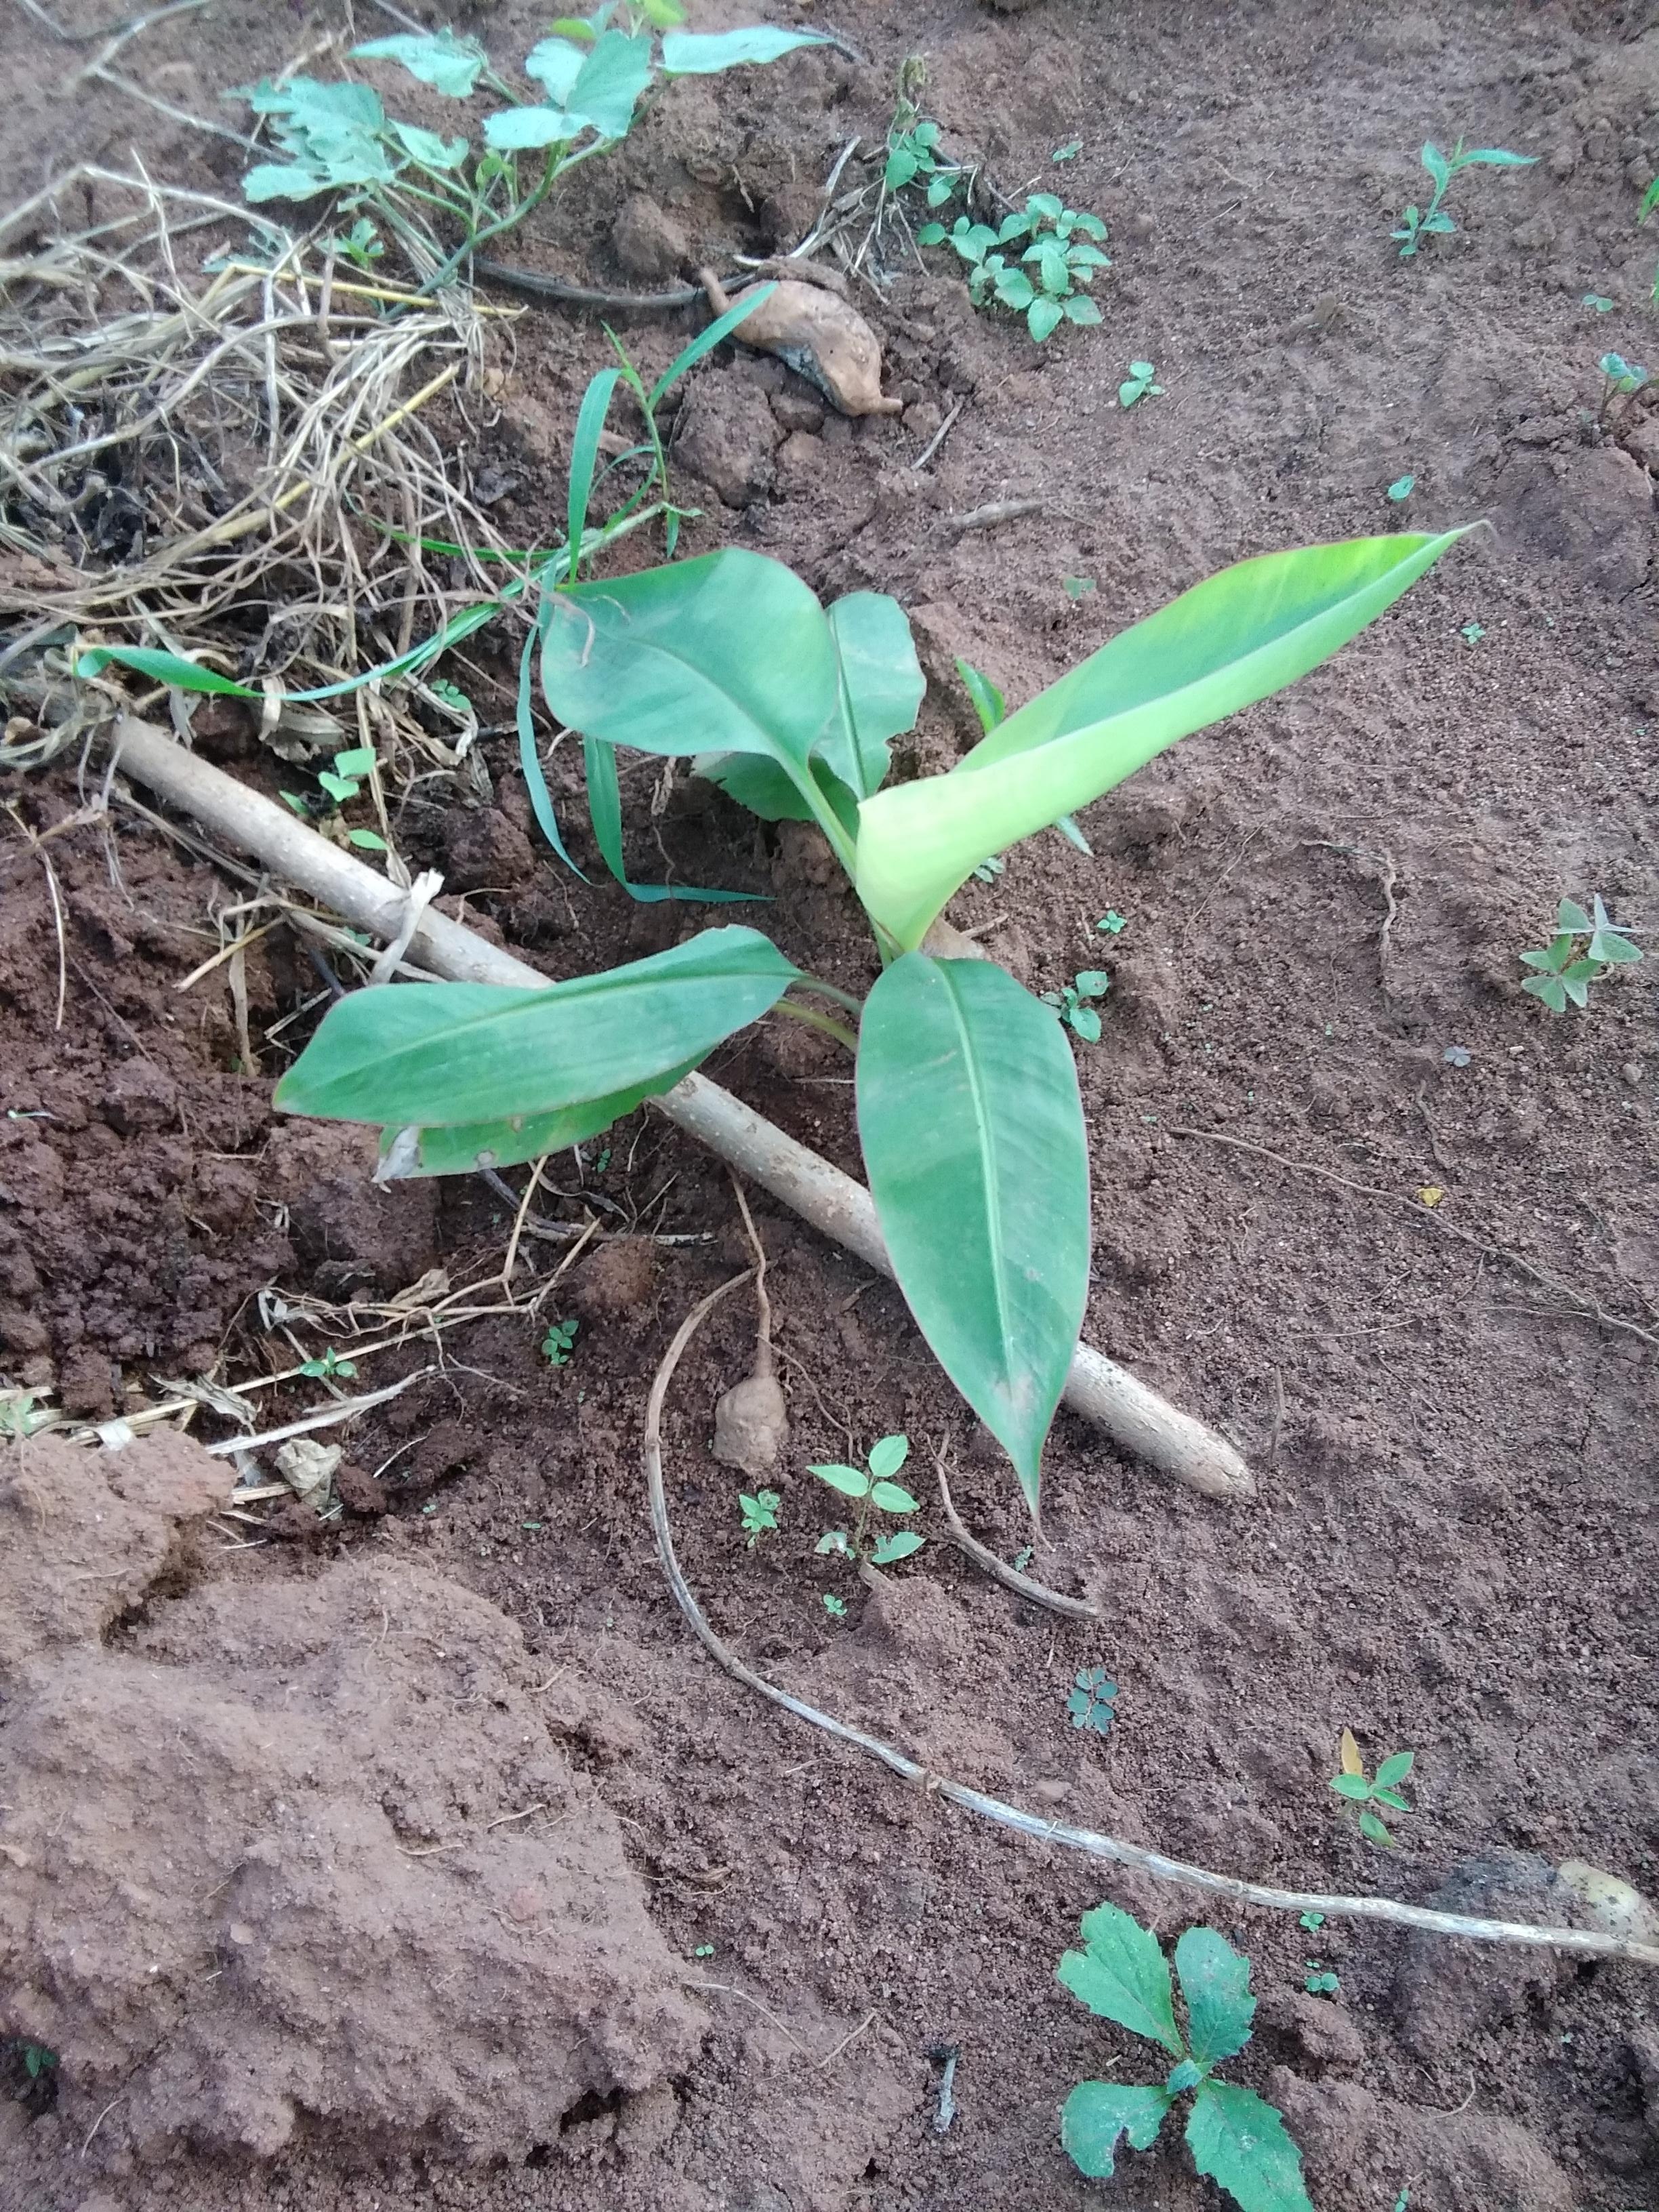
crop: banana
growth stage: vegetative
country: Tanzania
